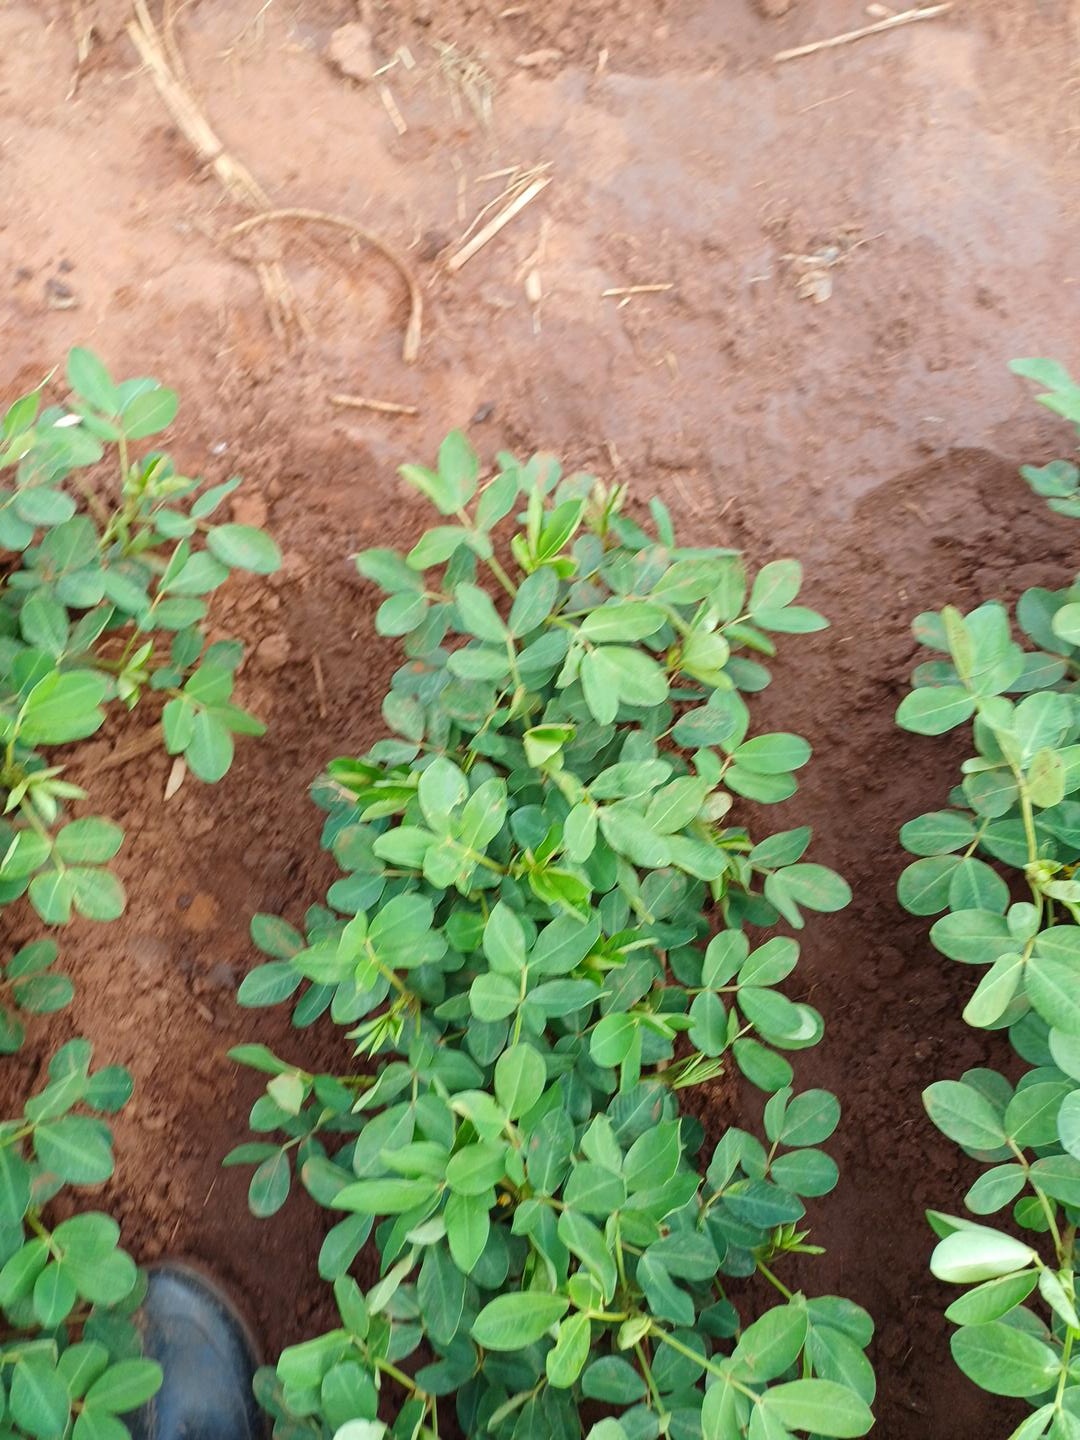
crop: groundnut
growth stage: flowering
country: Kenya
